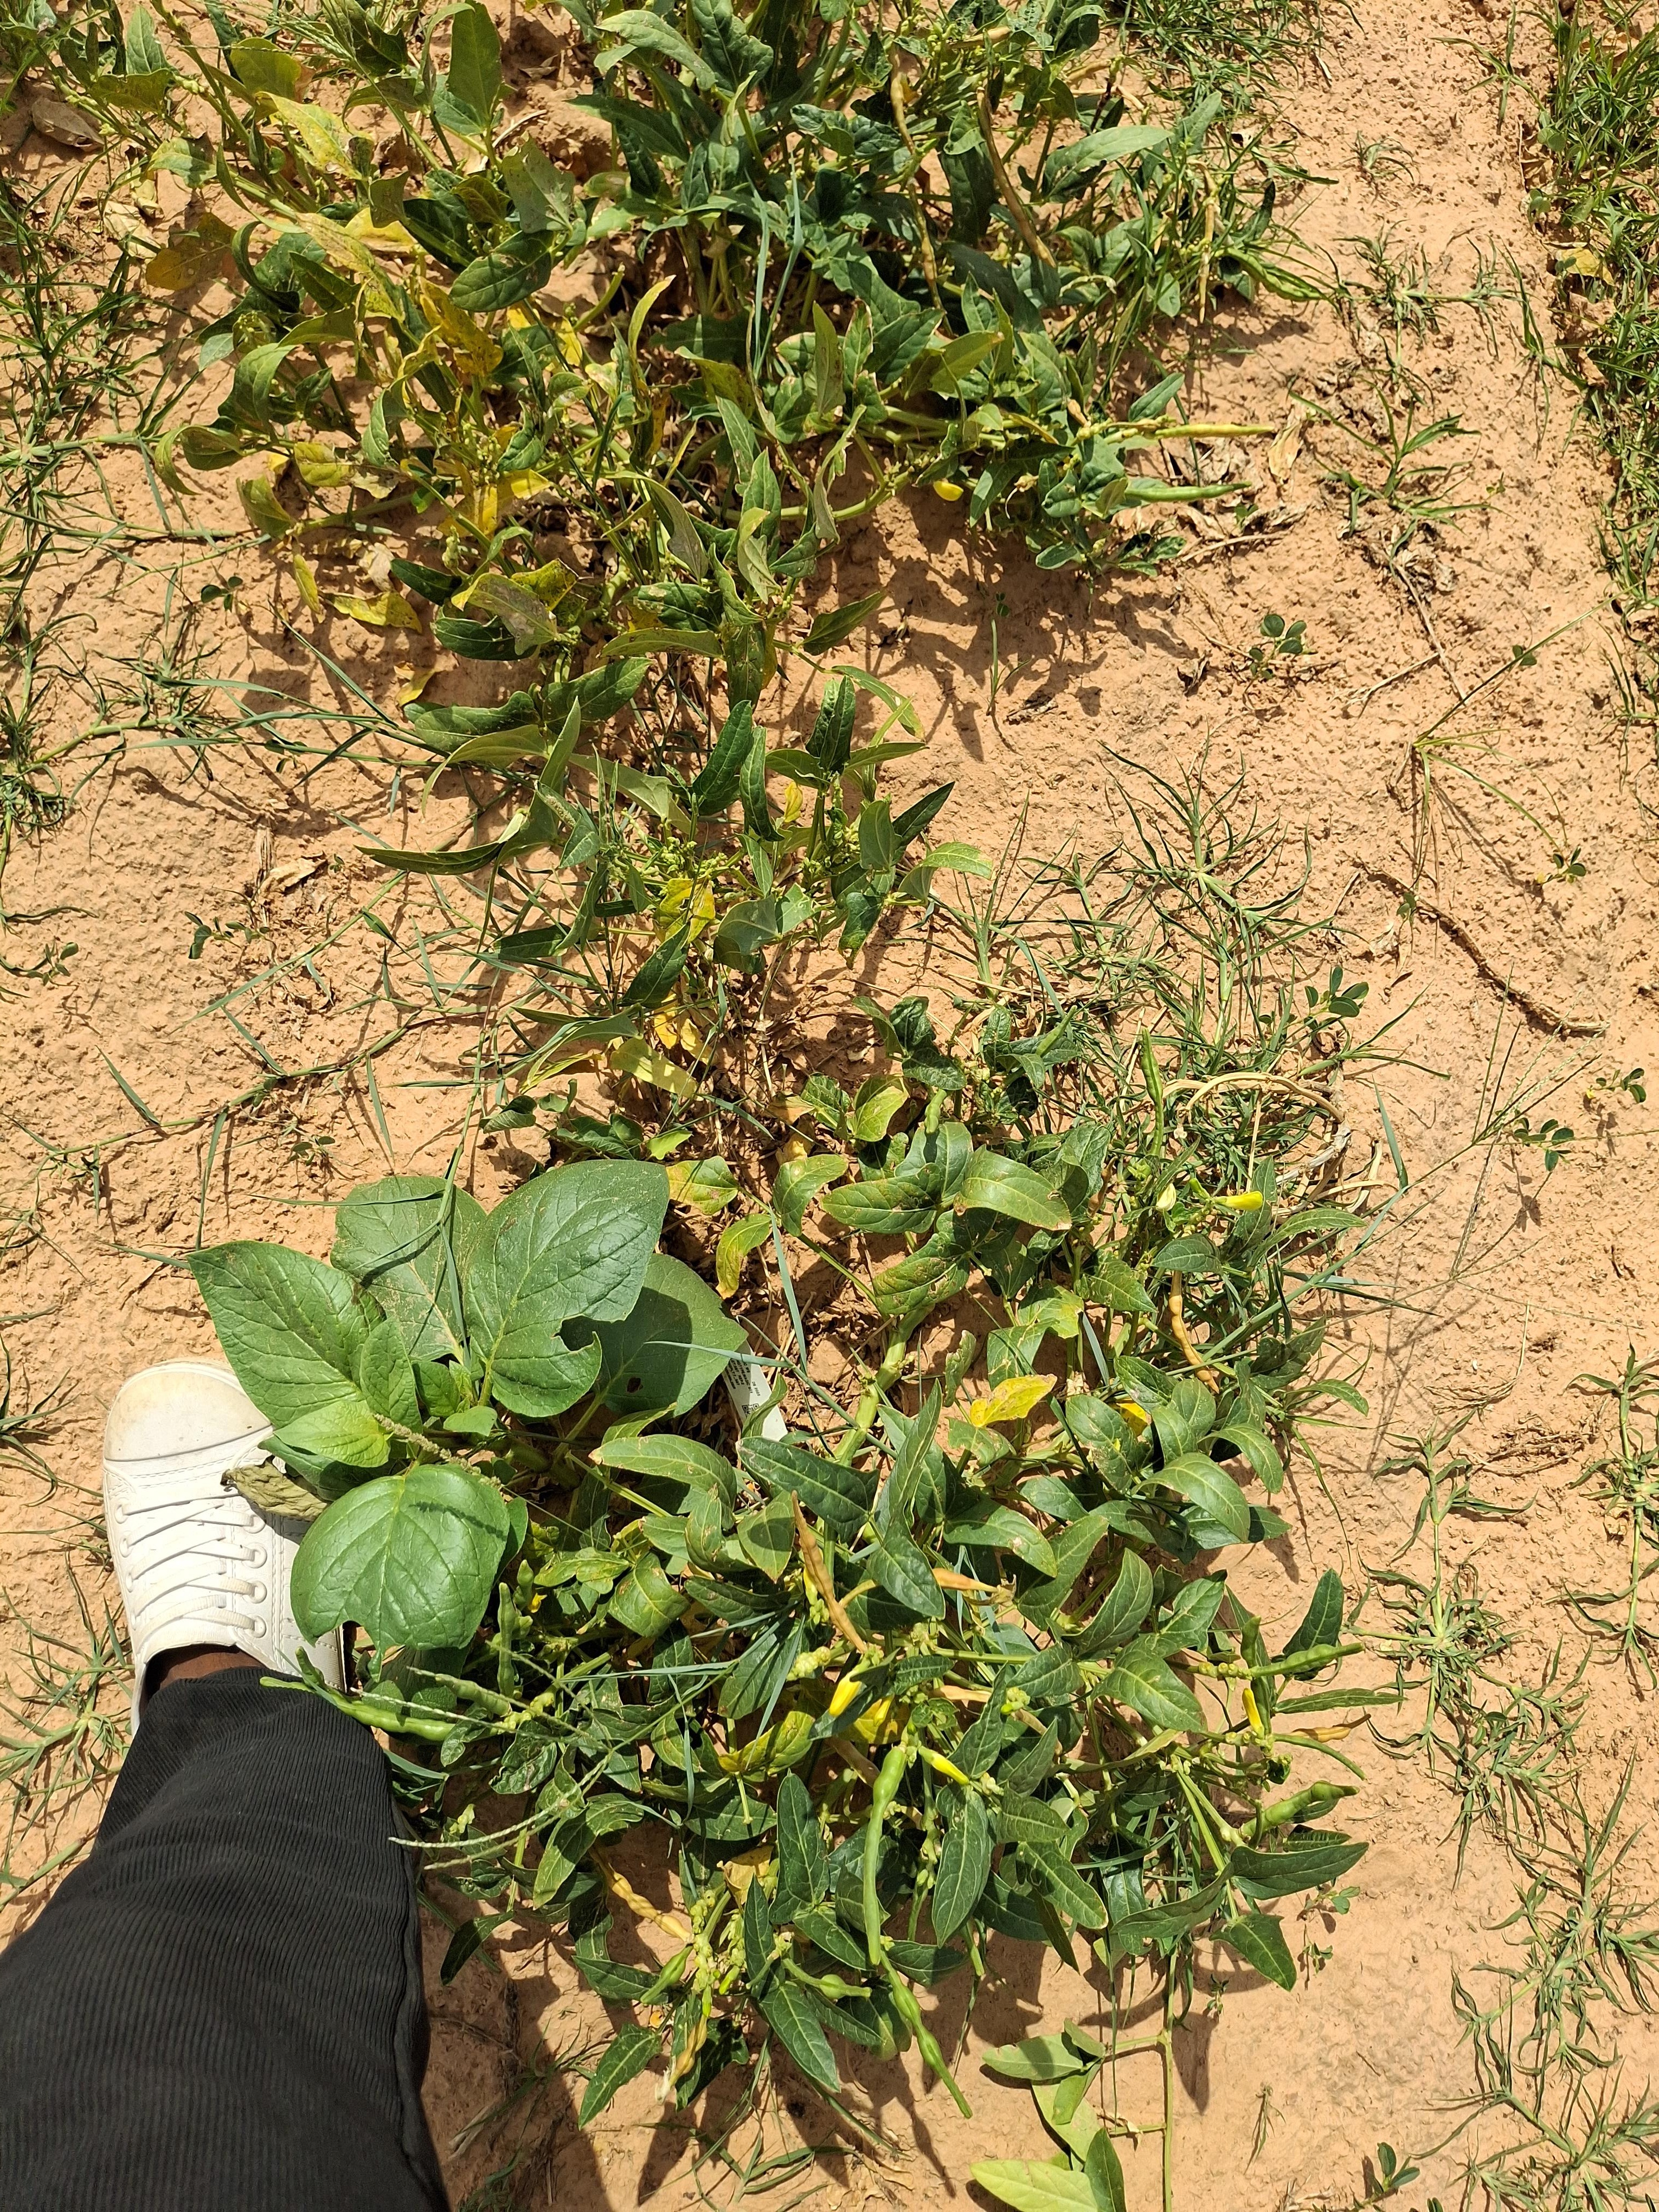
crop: cowpea
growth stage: harvest maturity
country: Nigeria
